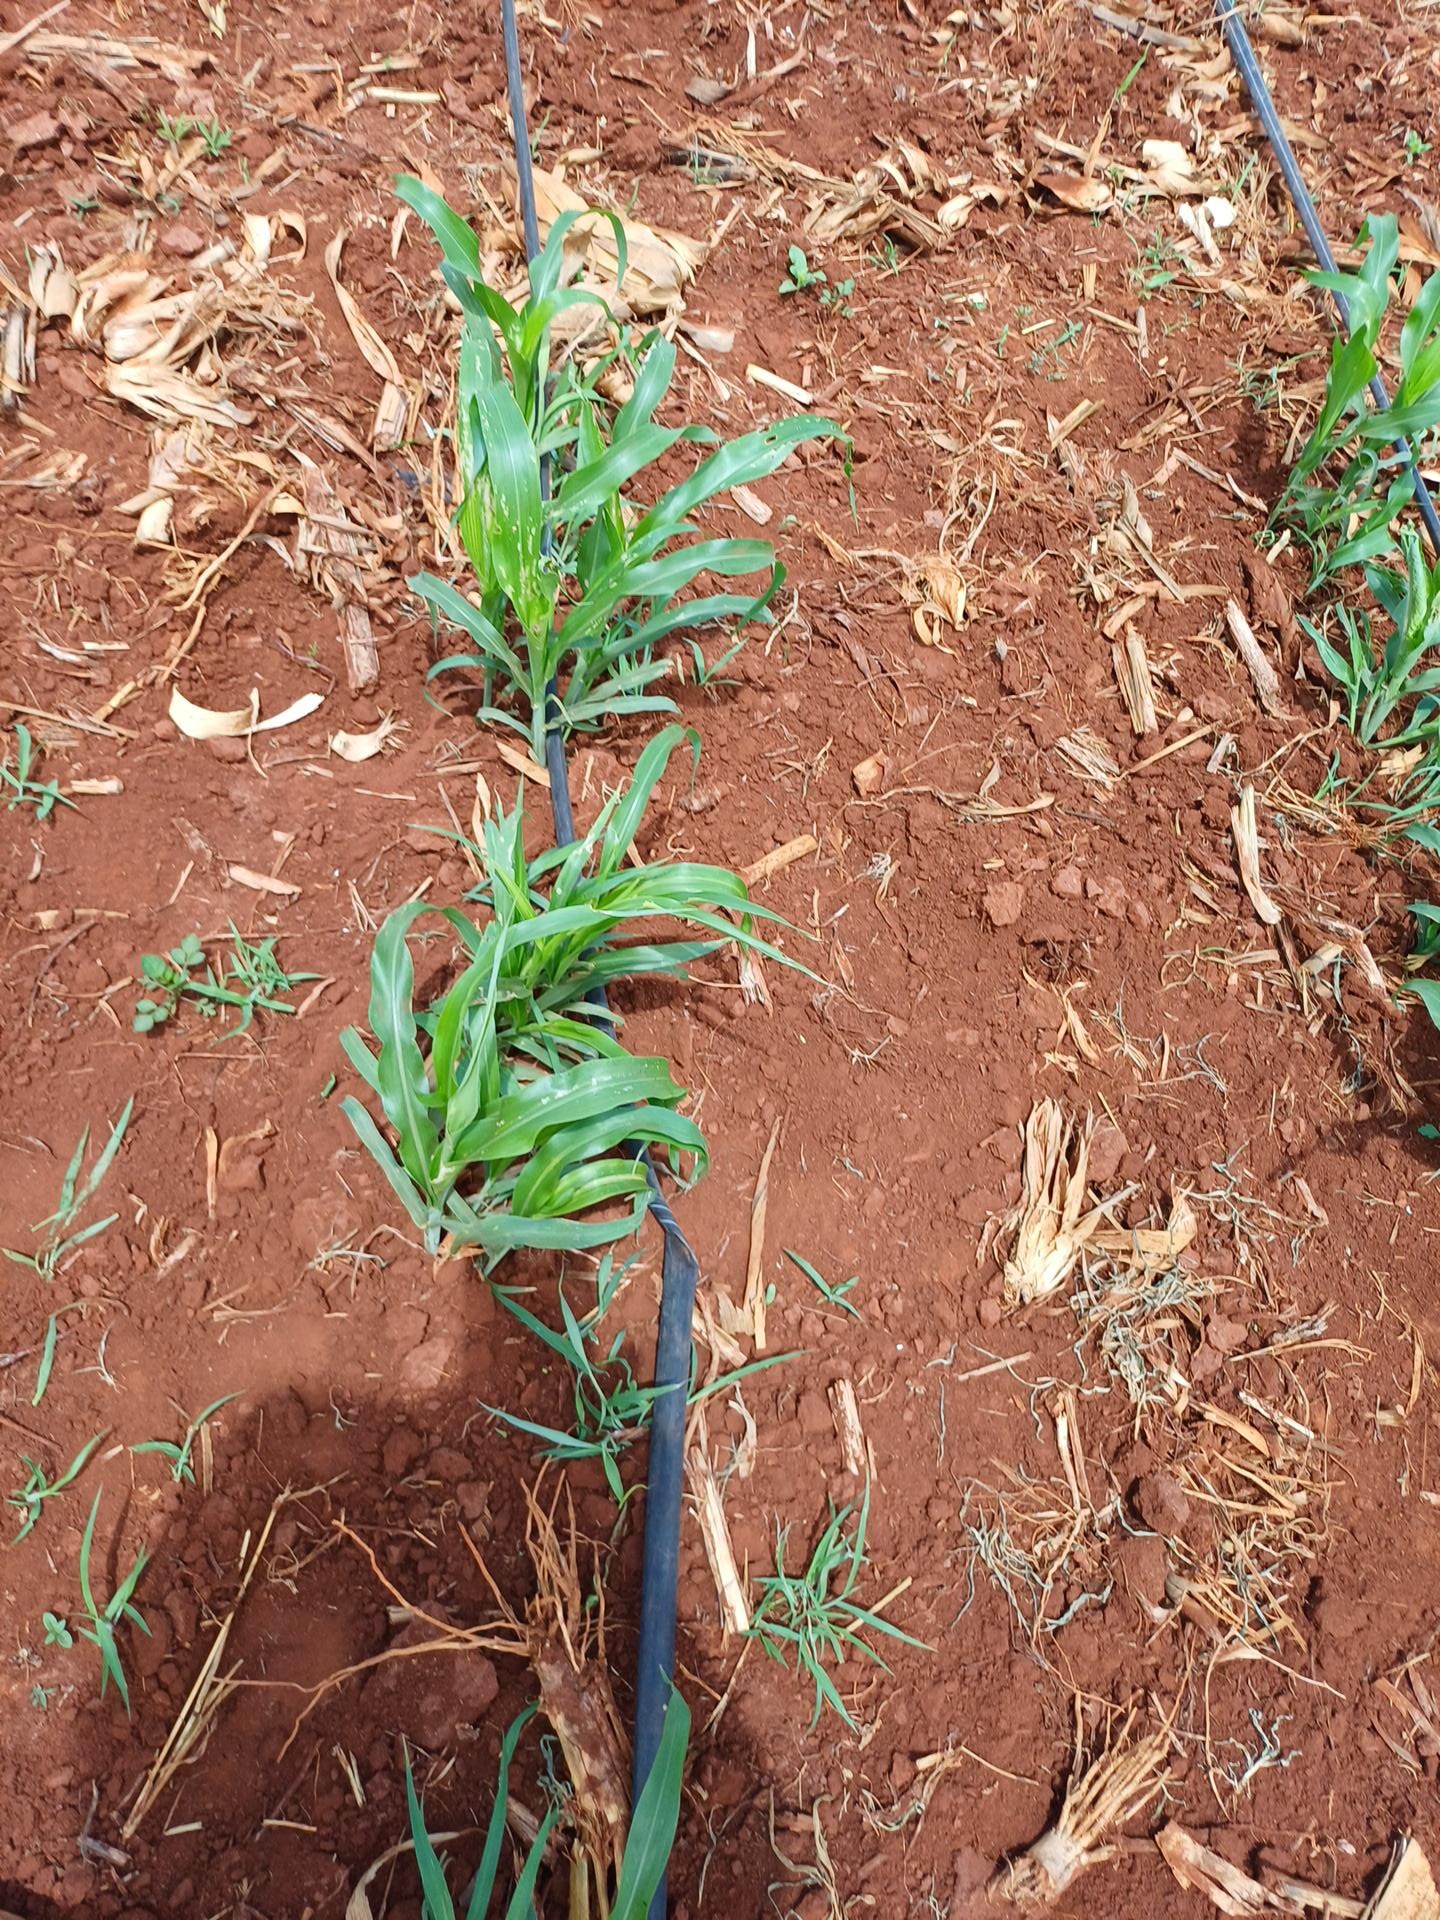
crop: sorghum
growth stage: vegetative
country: Kenya
